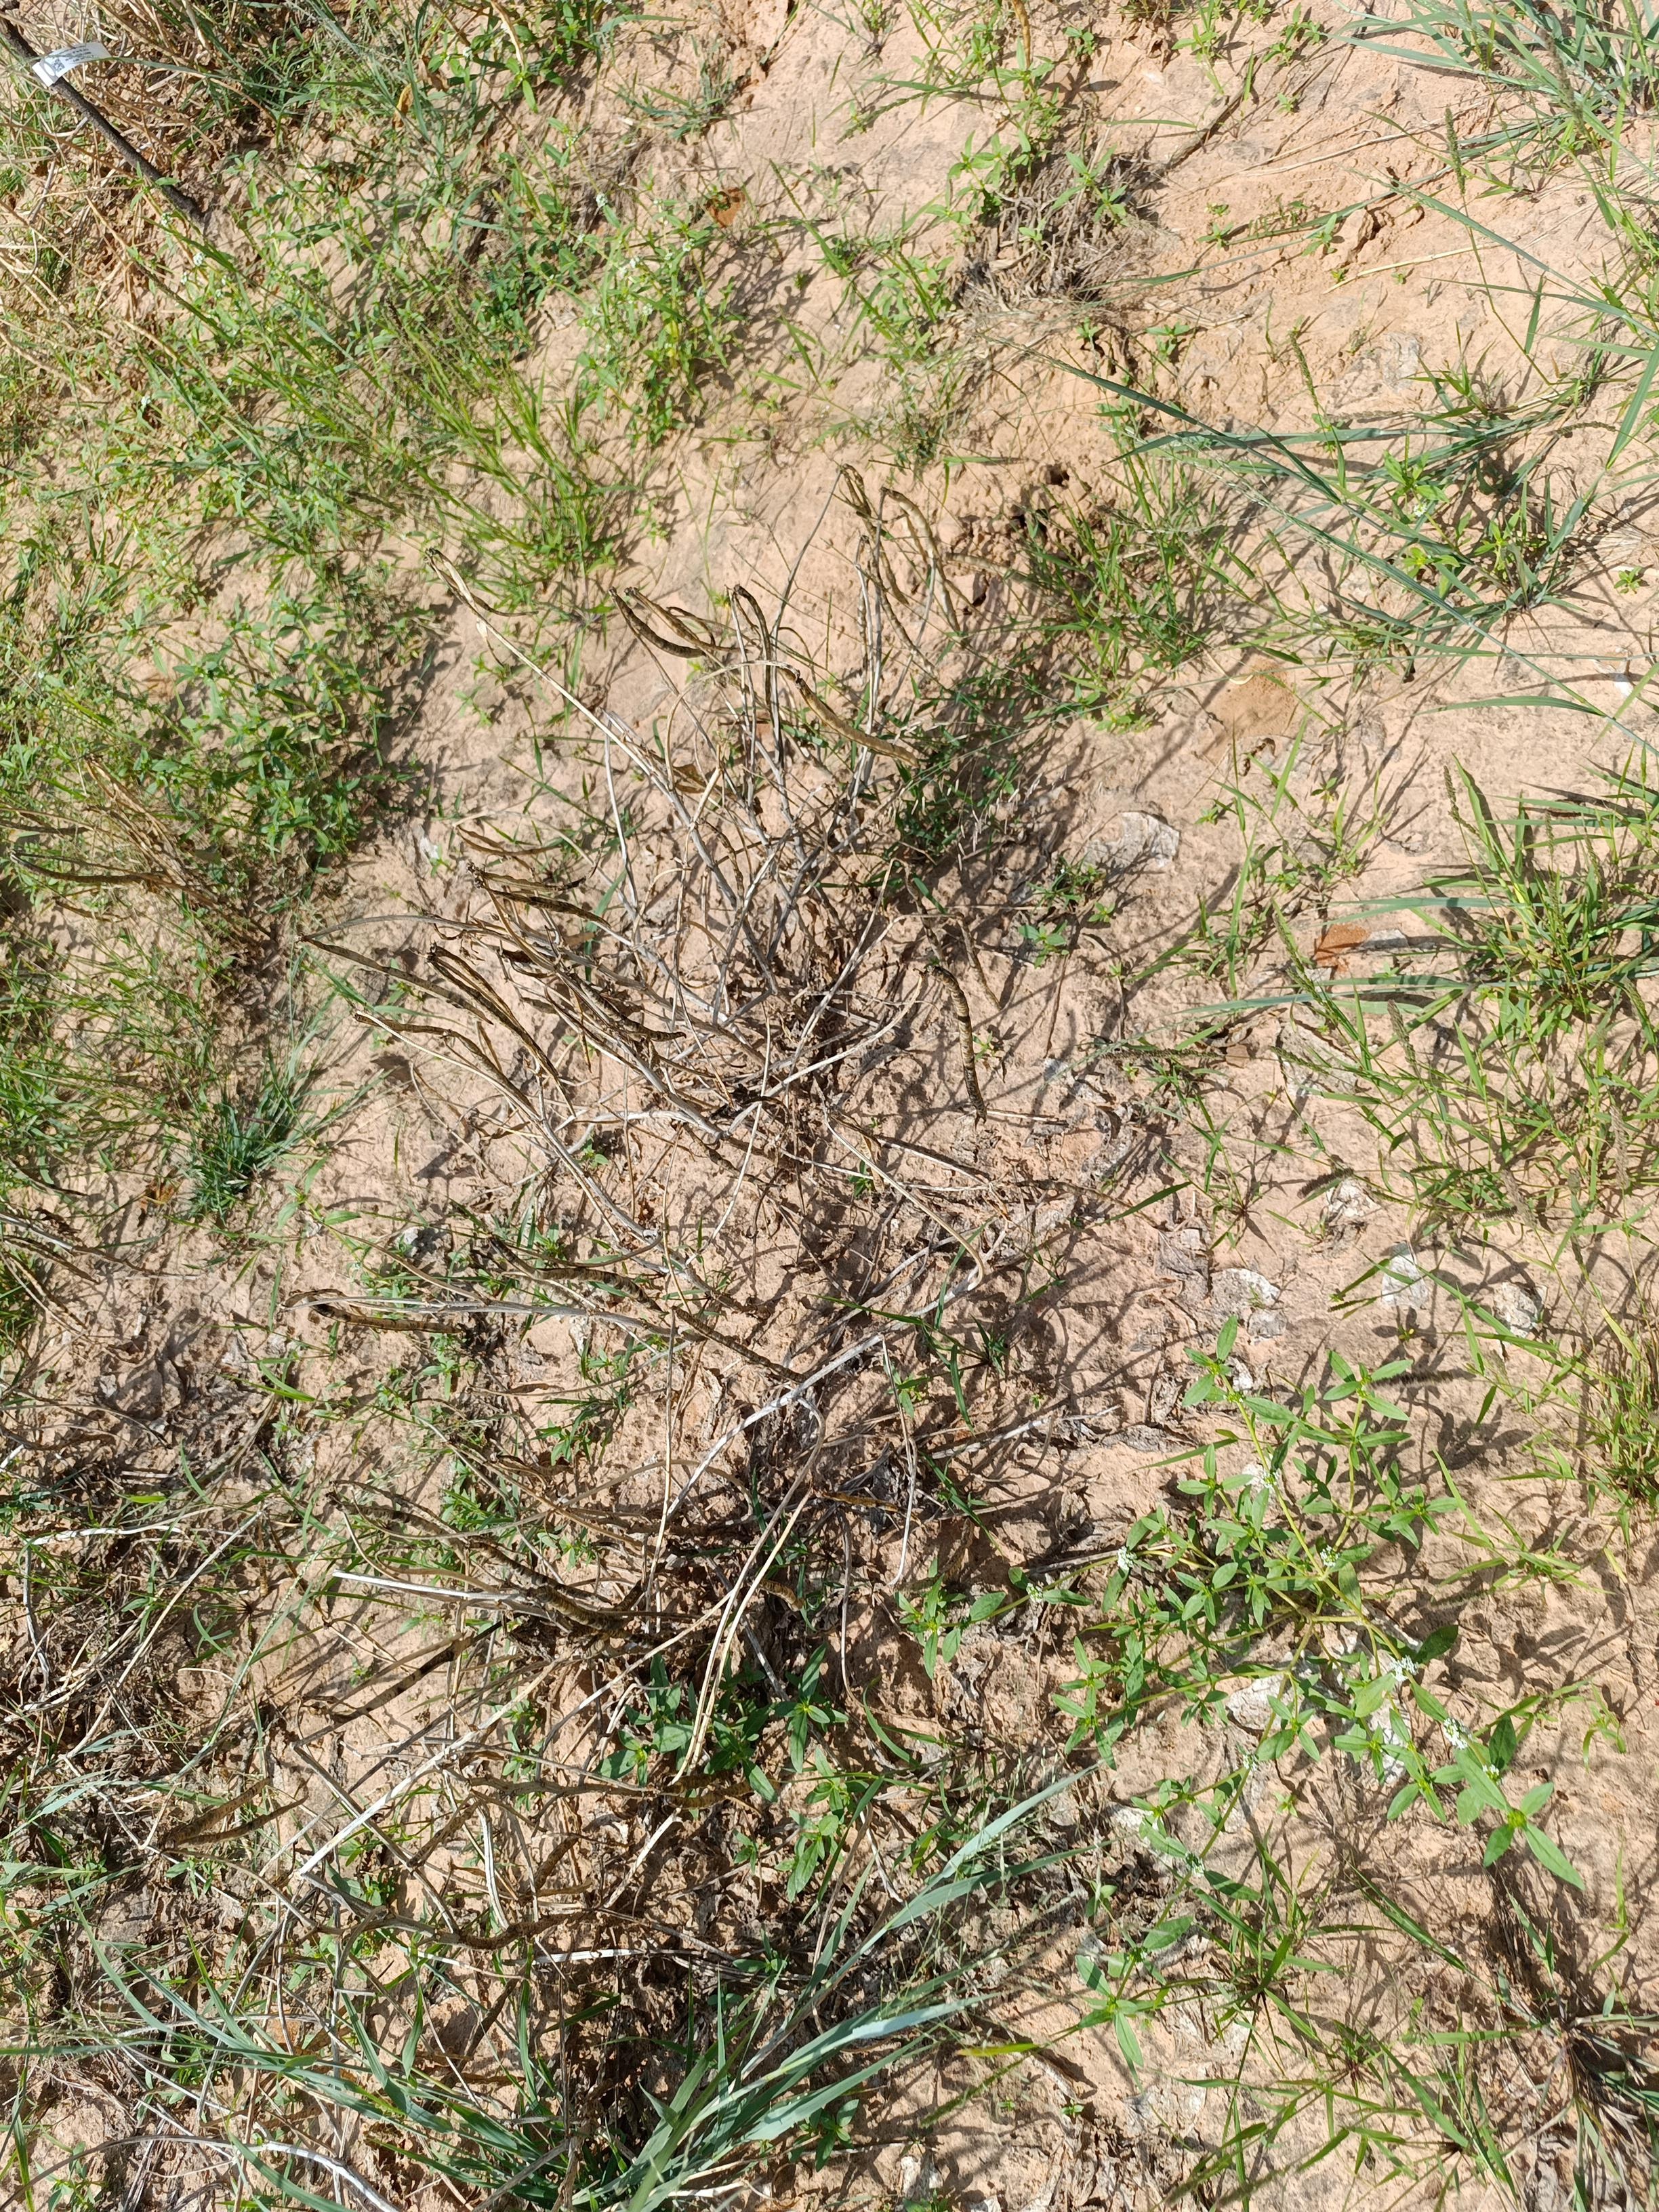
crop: cowpea
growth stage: maturity
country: Nigeria
